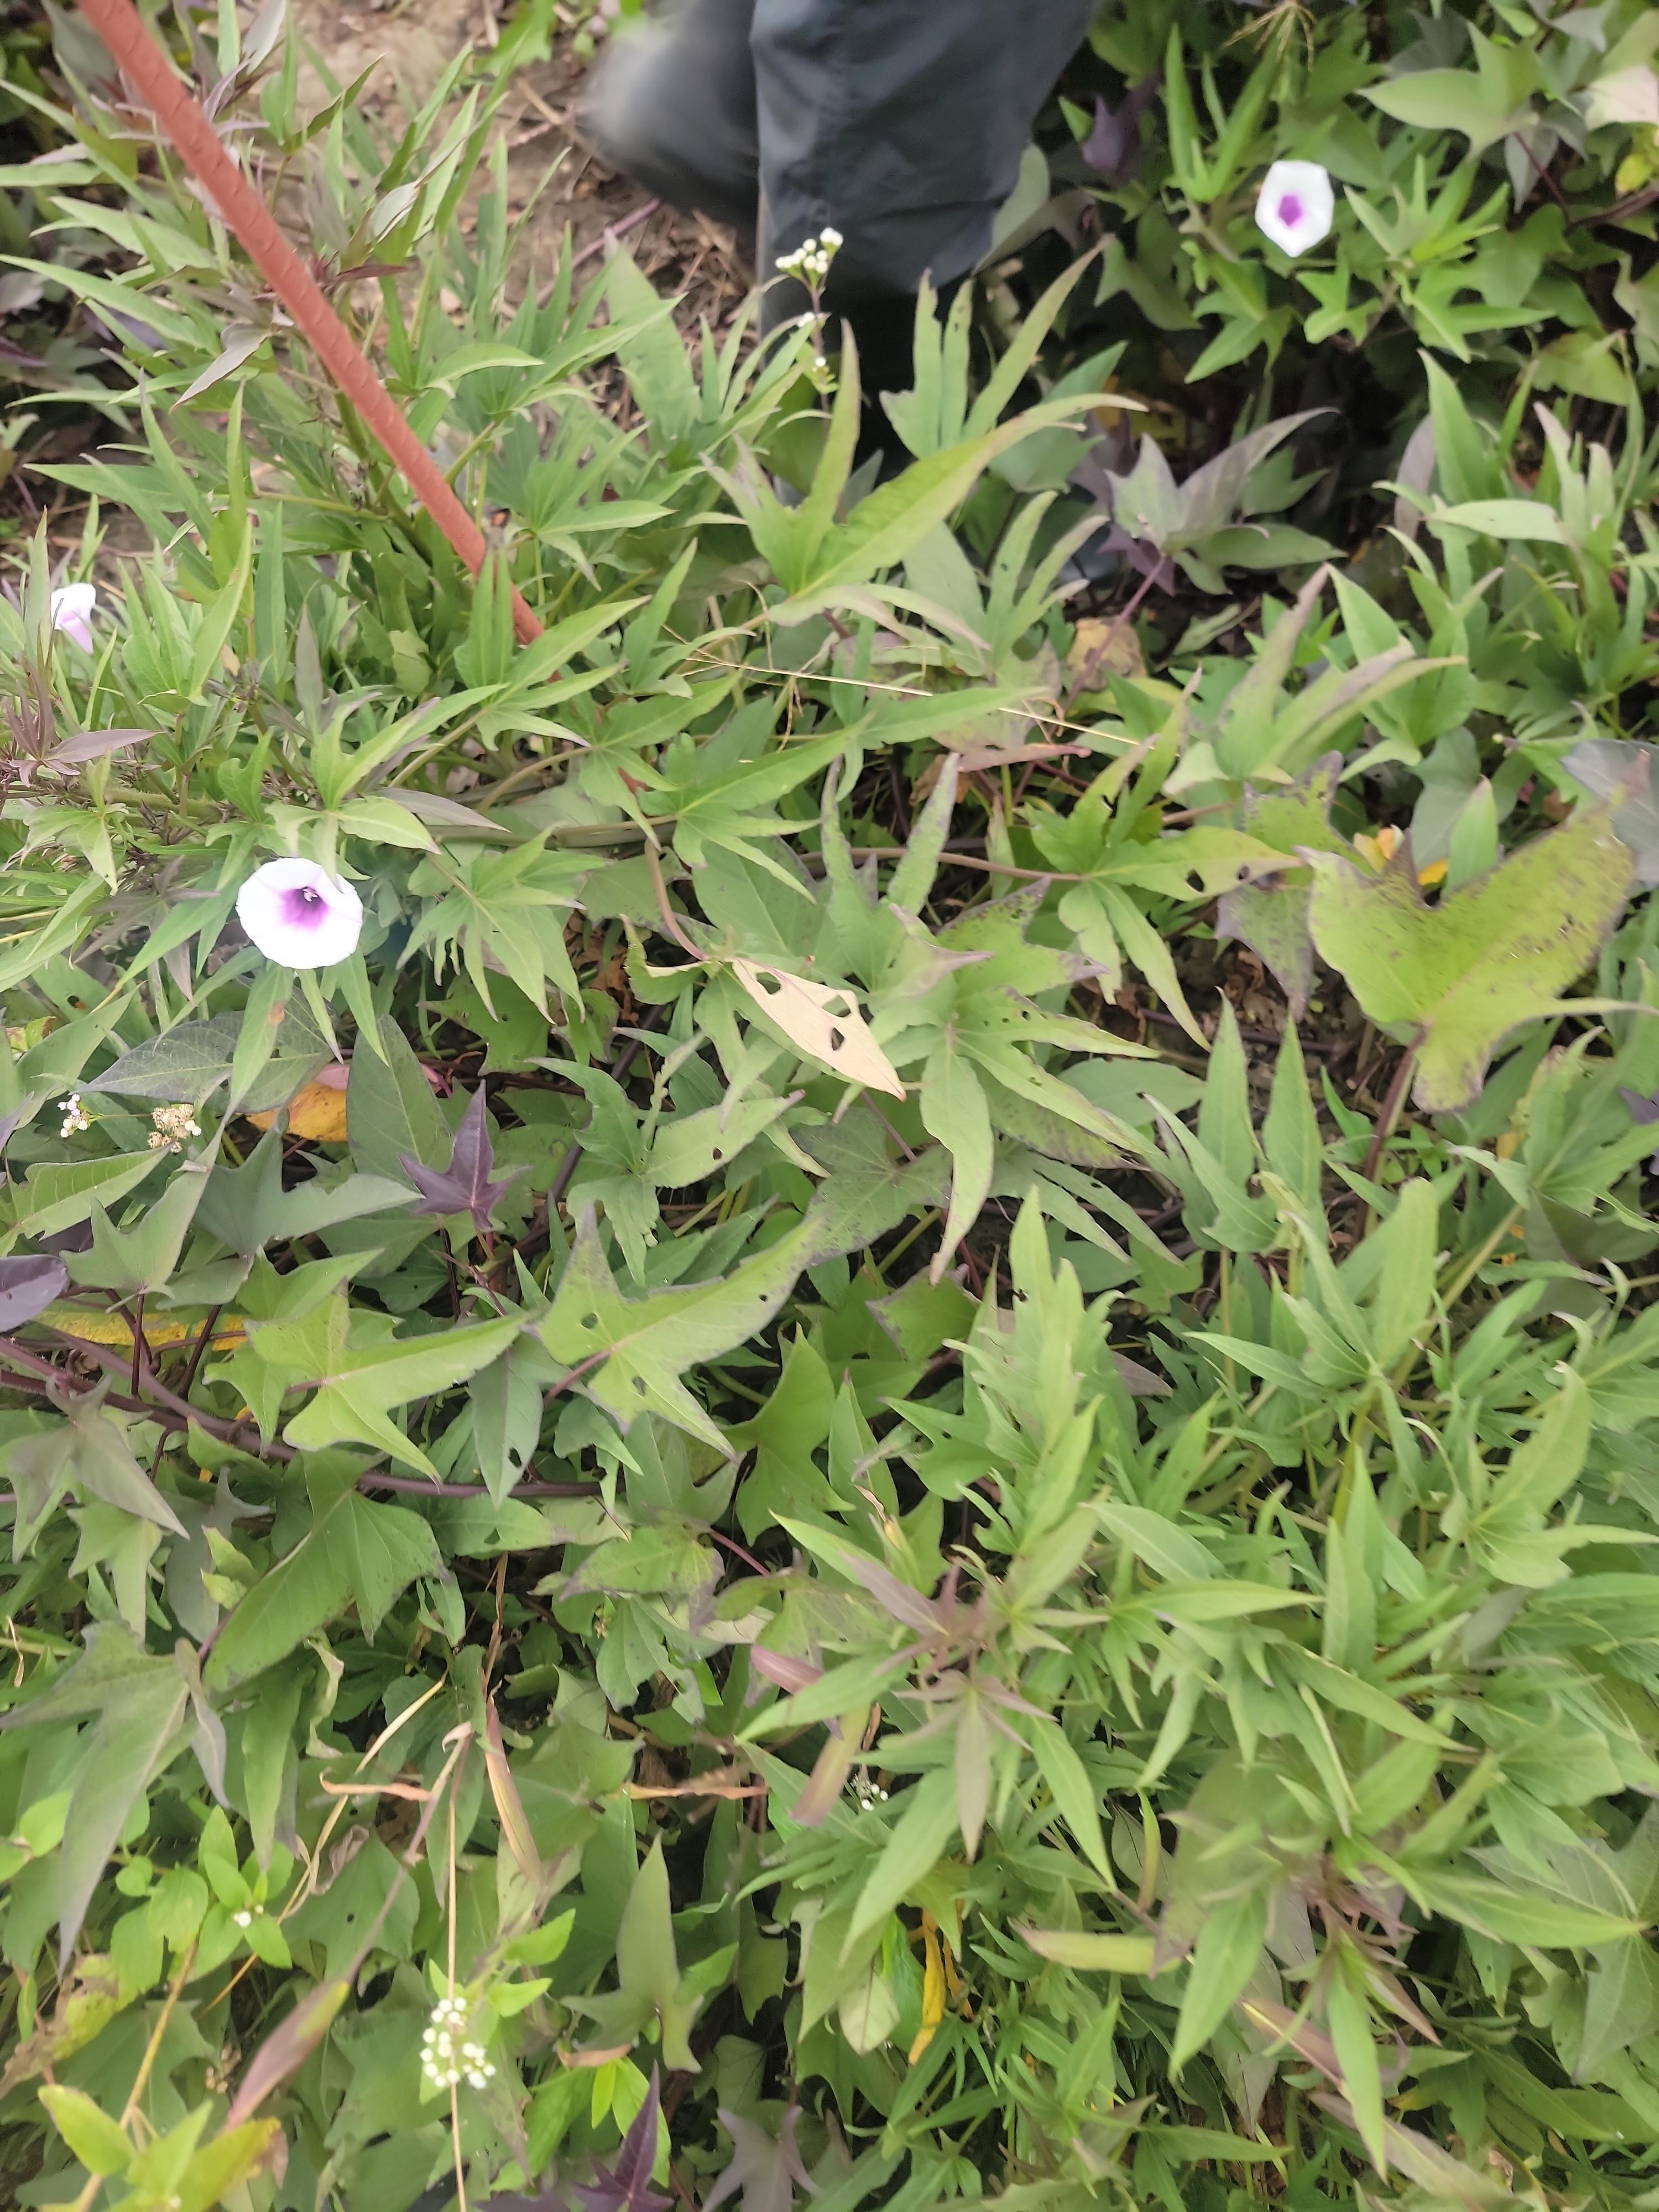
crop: sweet potato
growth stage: flowering
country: Tanzania
